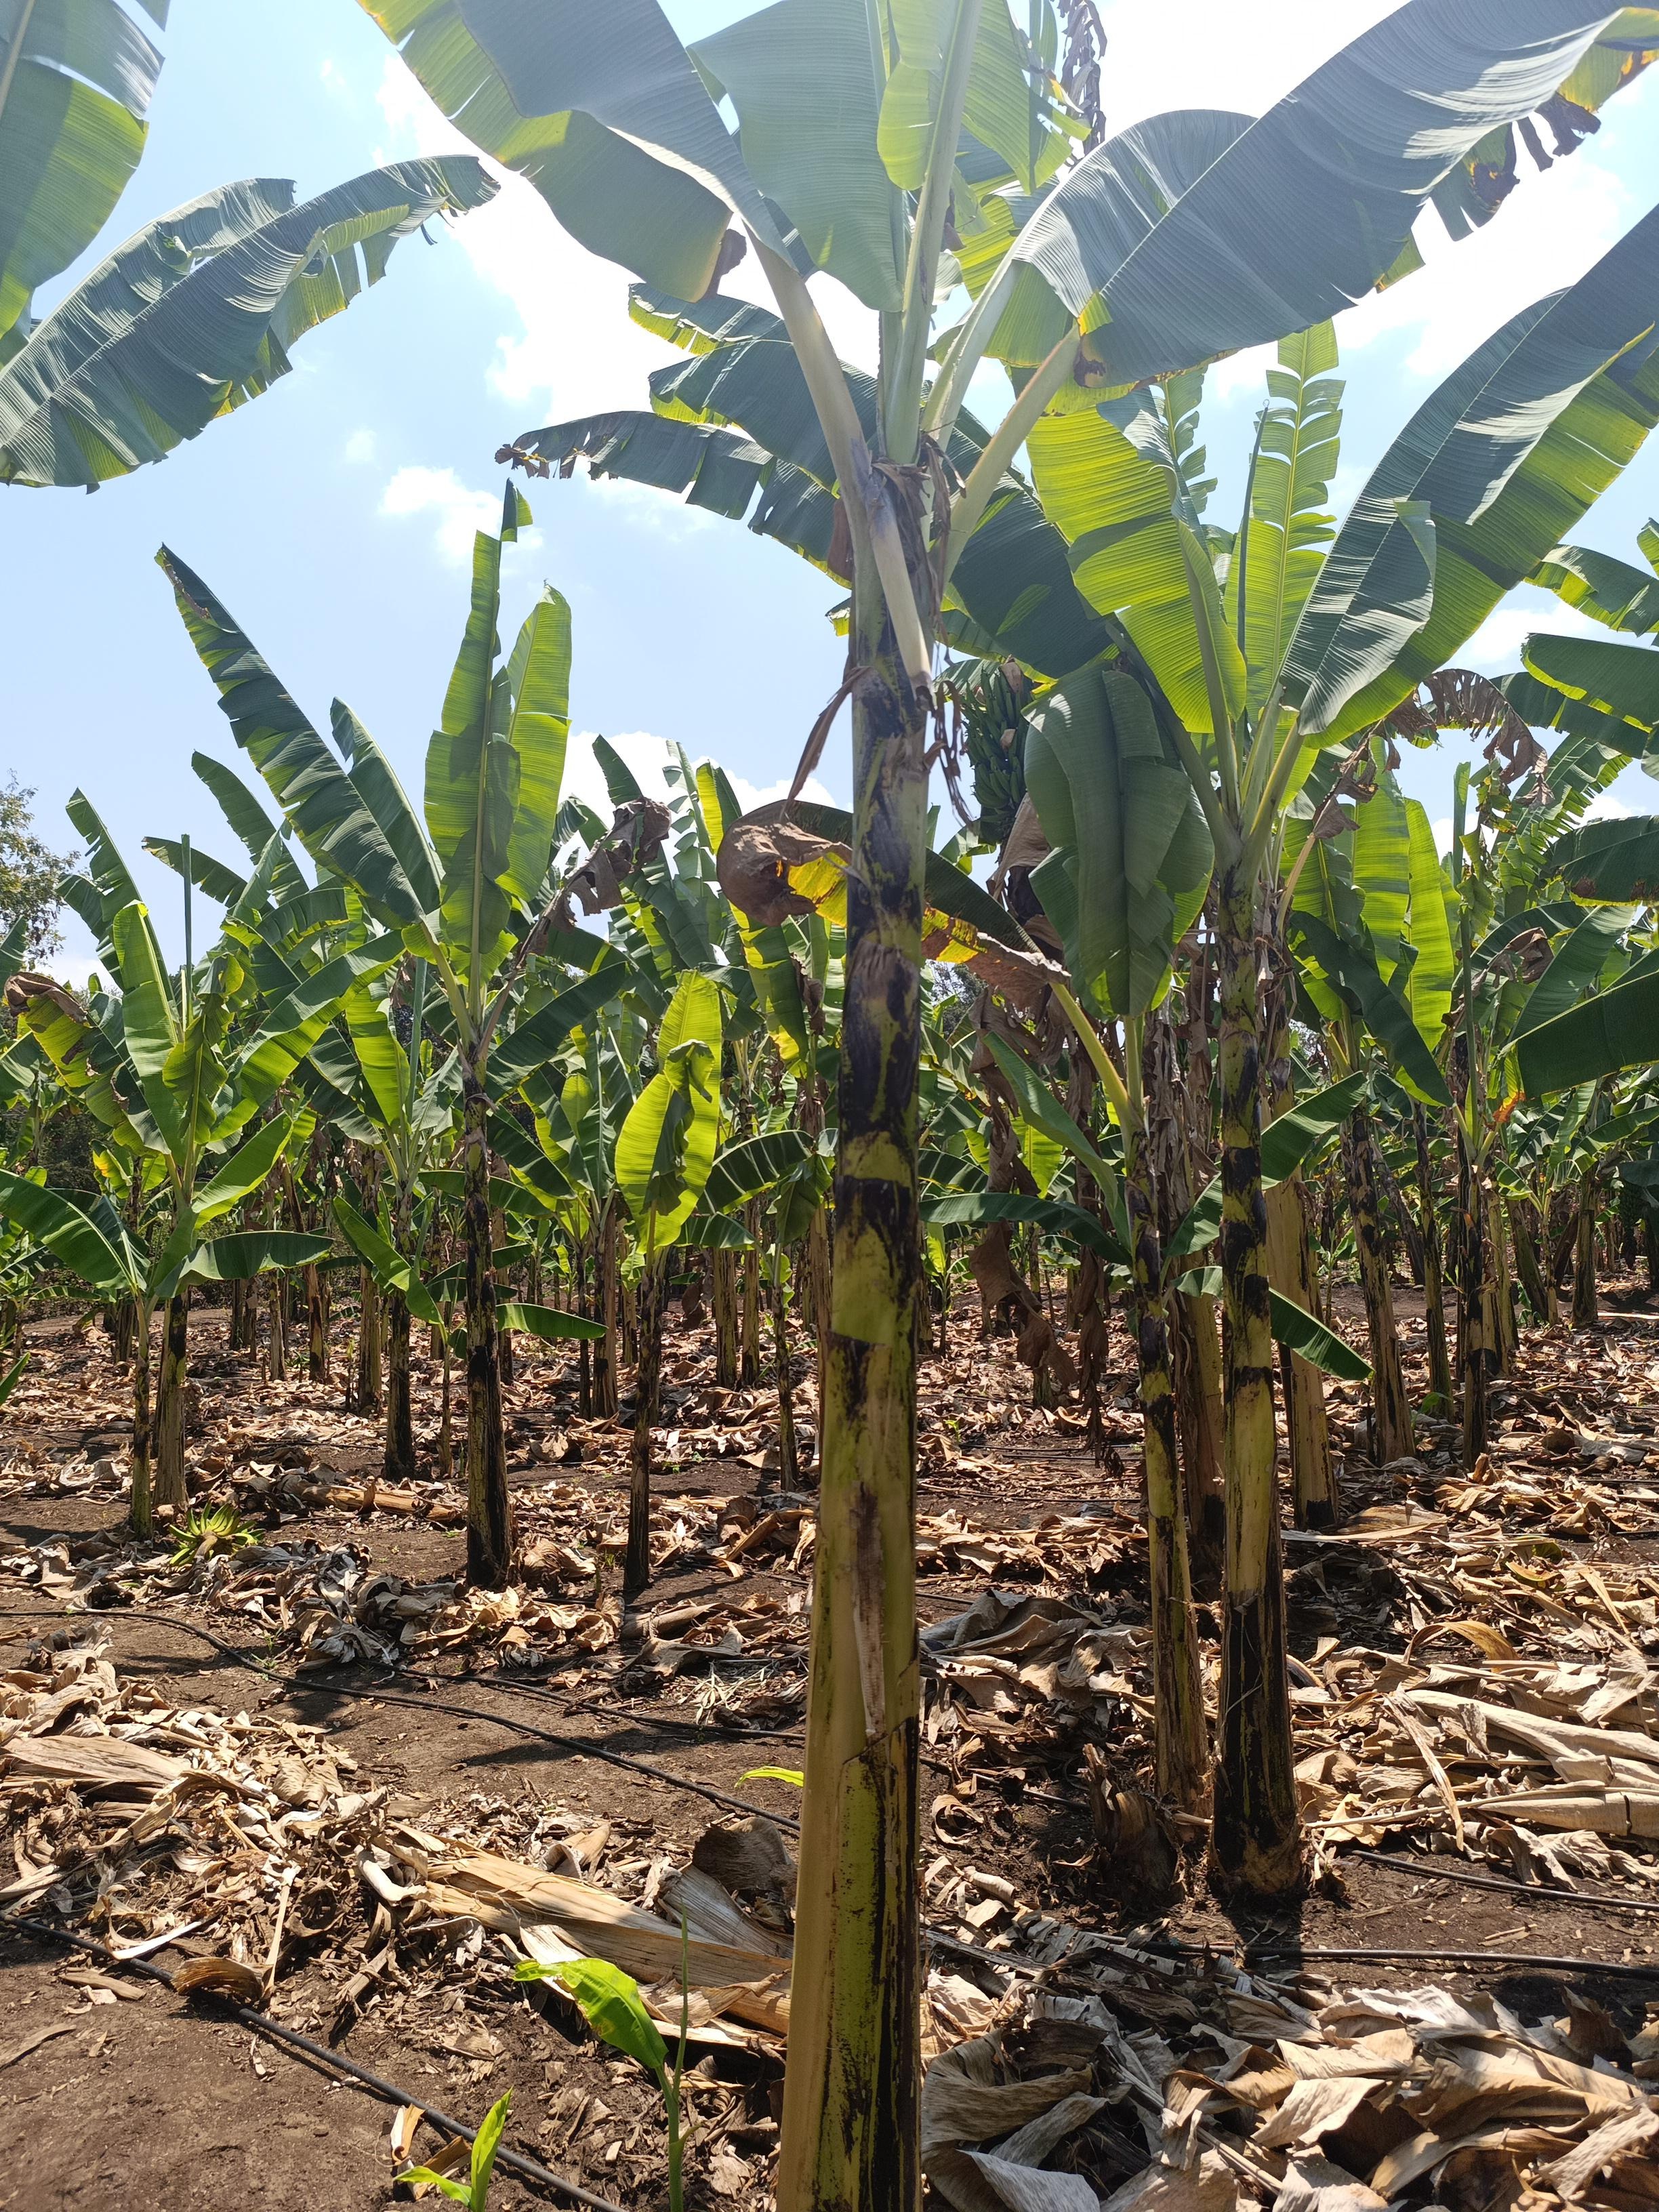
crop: banana
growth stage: vegetative
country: Tanzania
